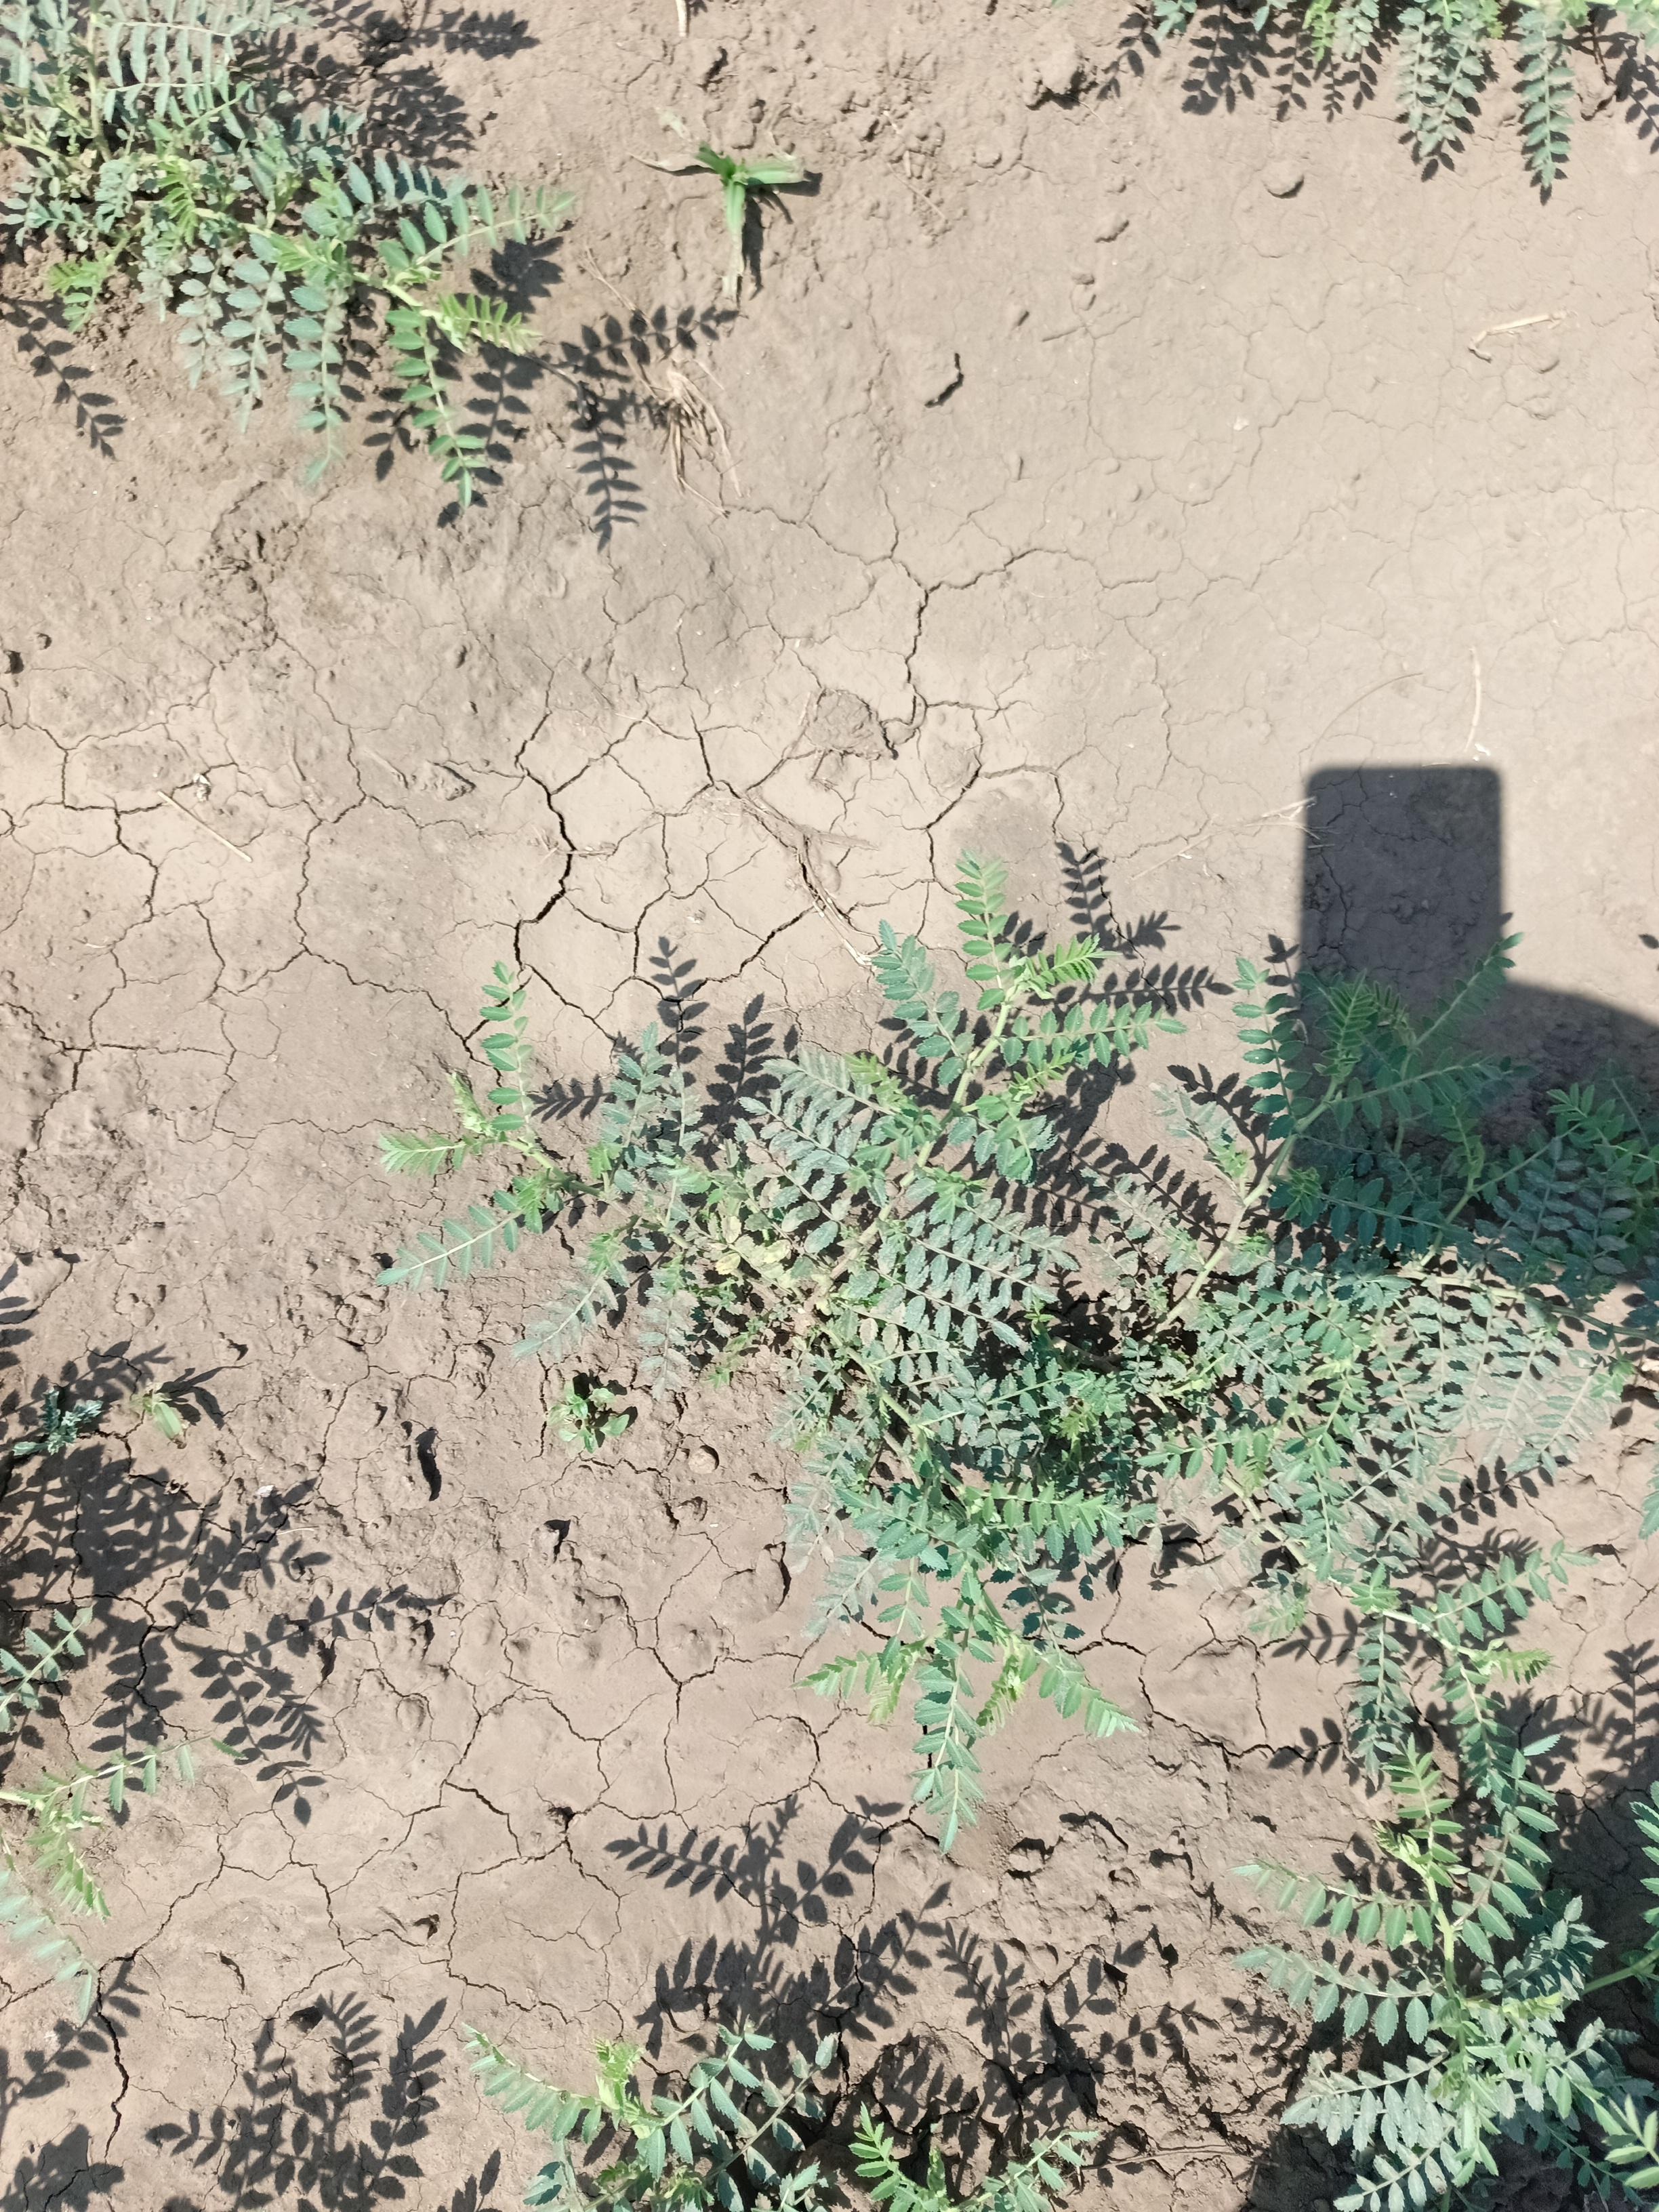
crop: chickpea
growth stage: vegetative
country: Tanzania
